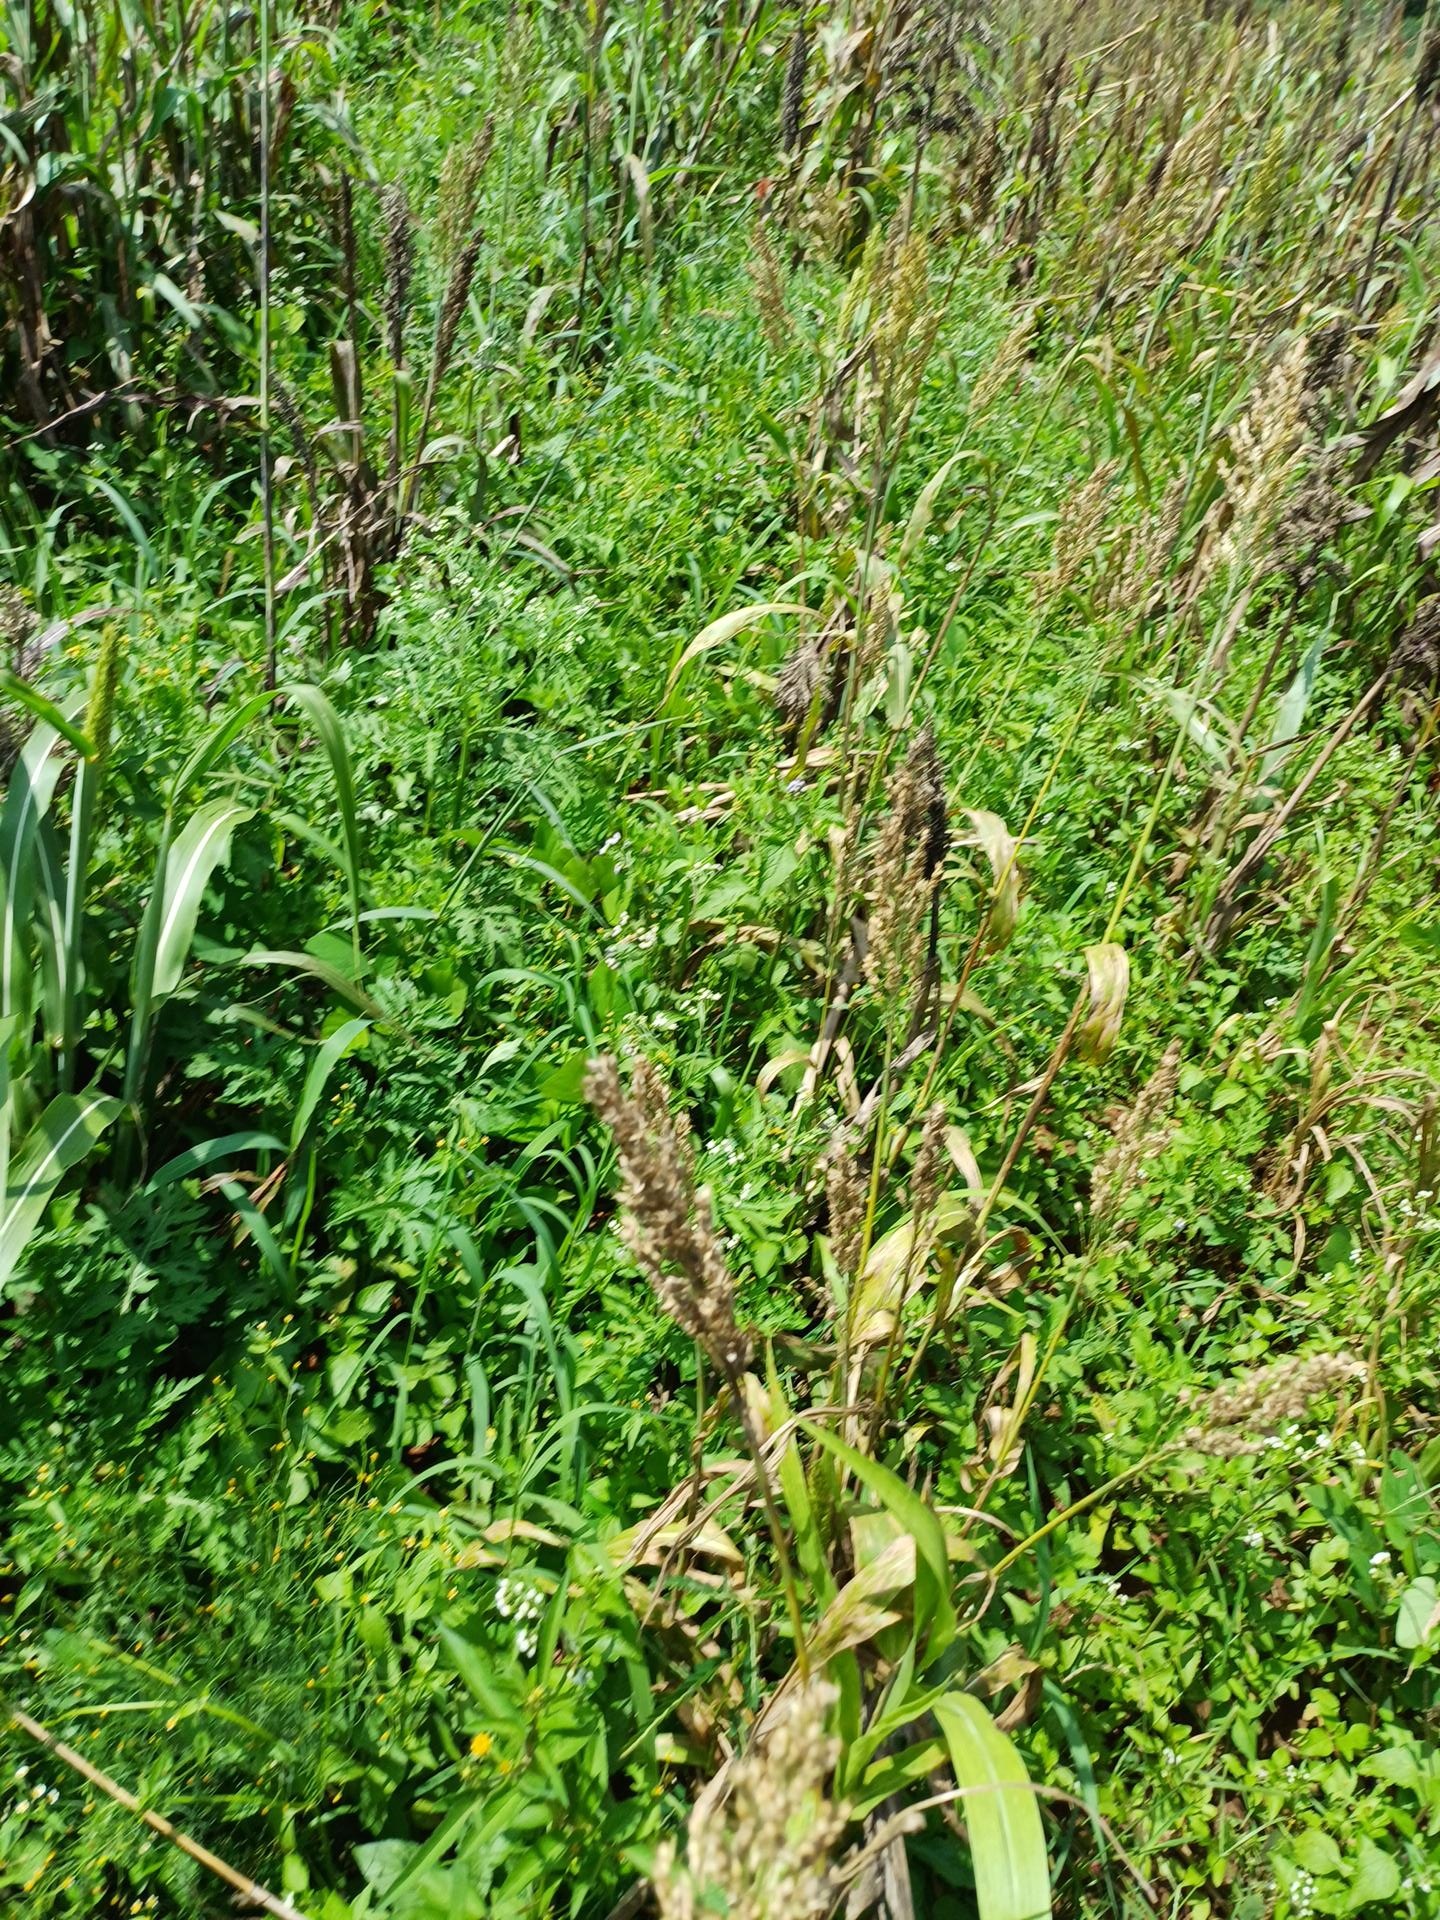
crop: sorghum
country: Kenya
